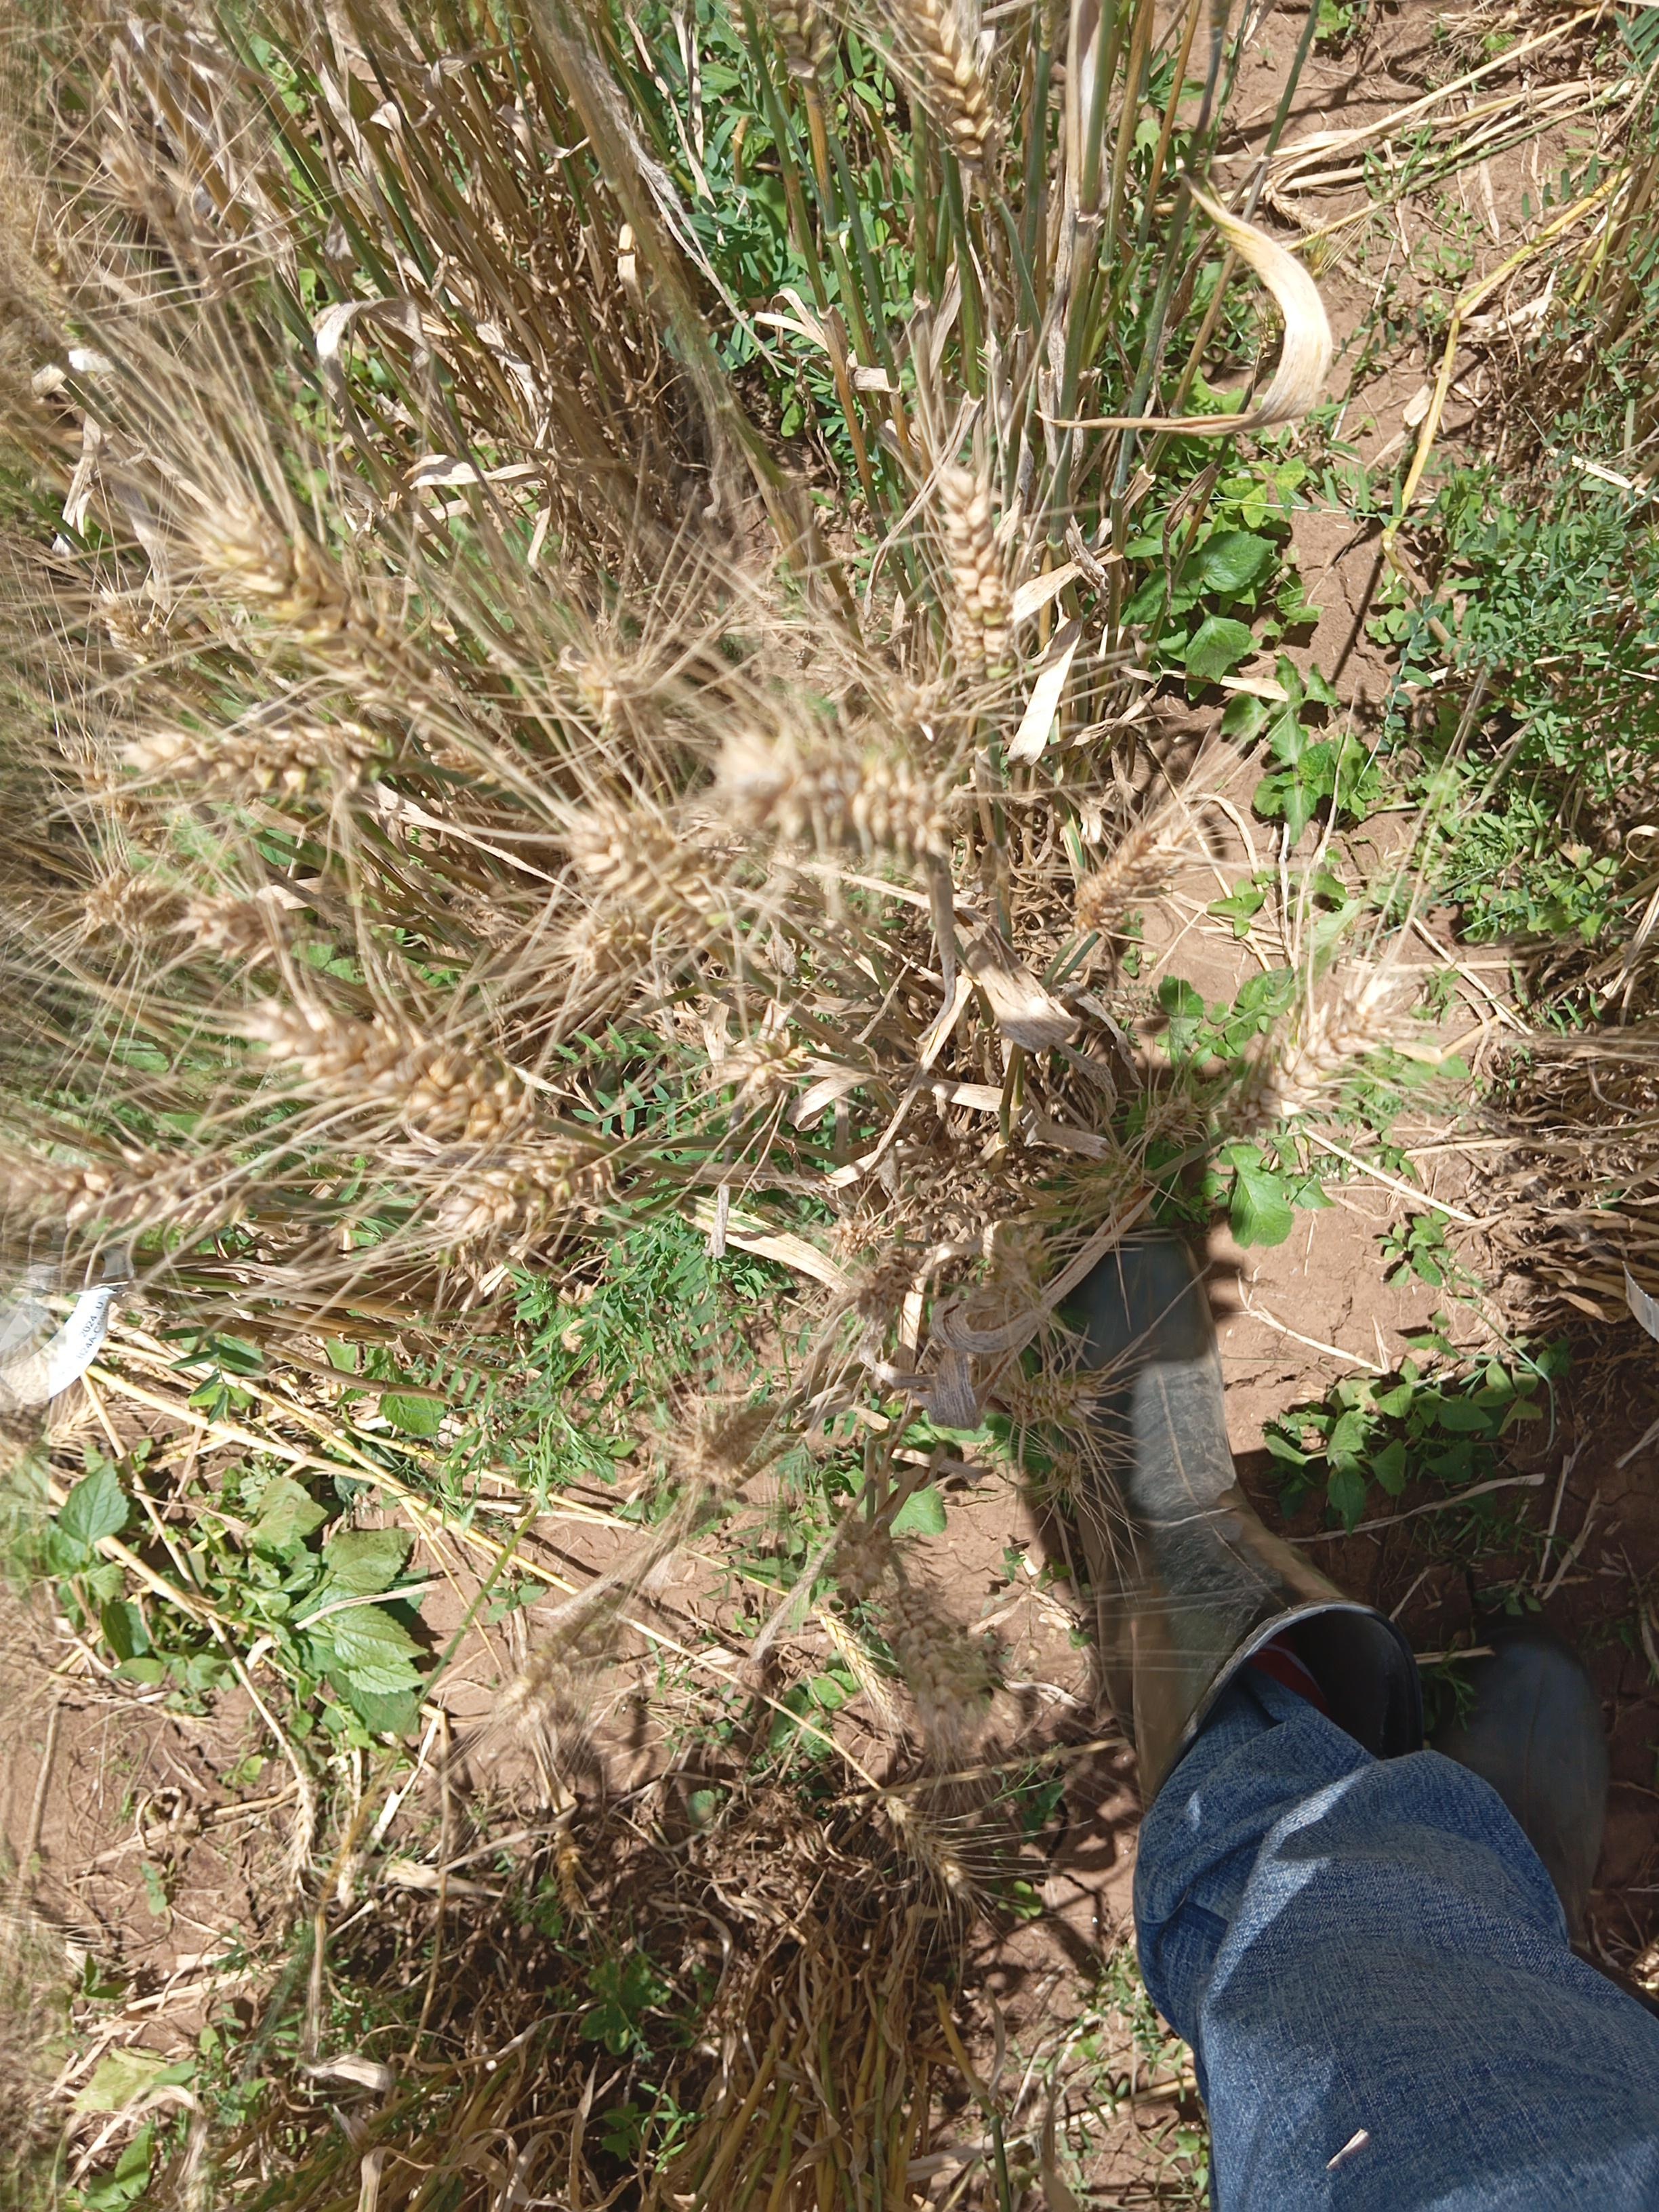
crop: wheat
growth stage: maturity
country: Kenya
